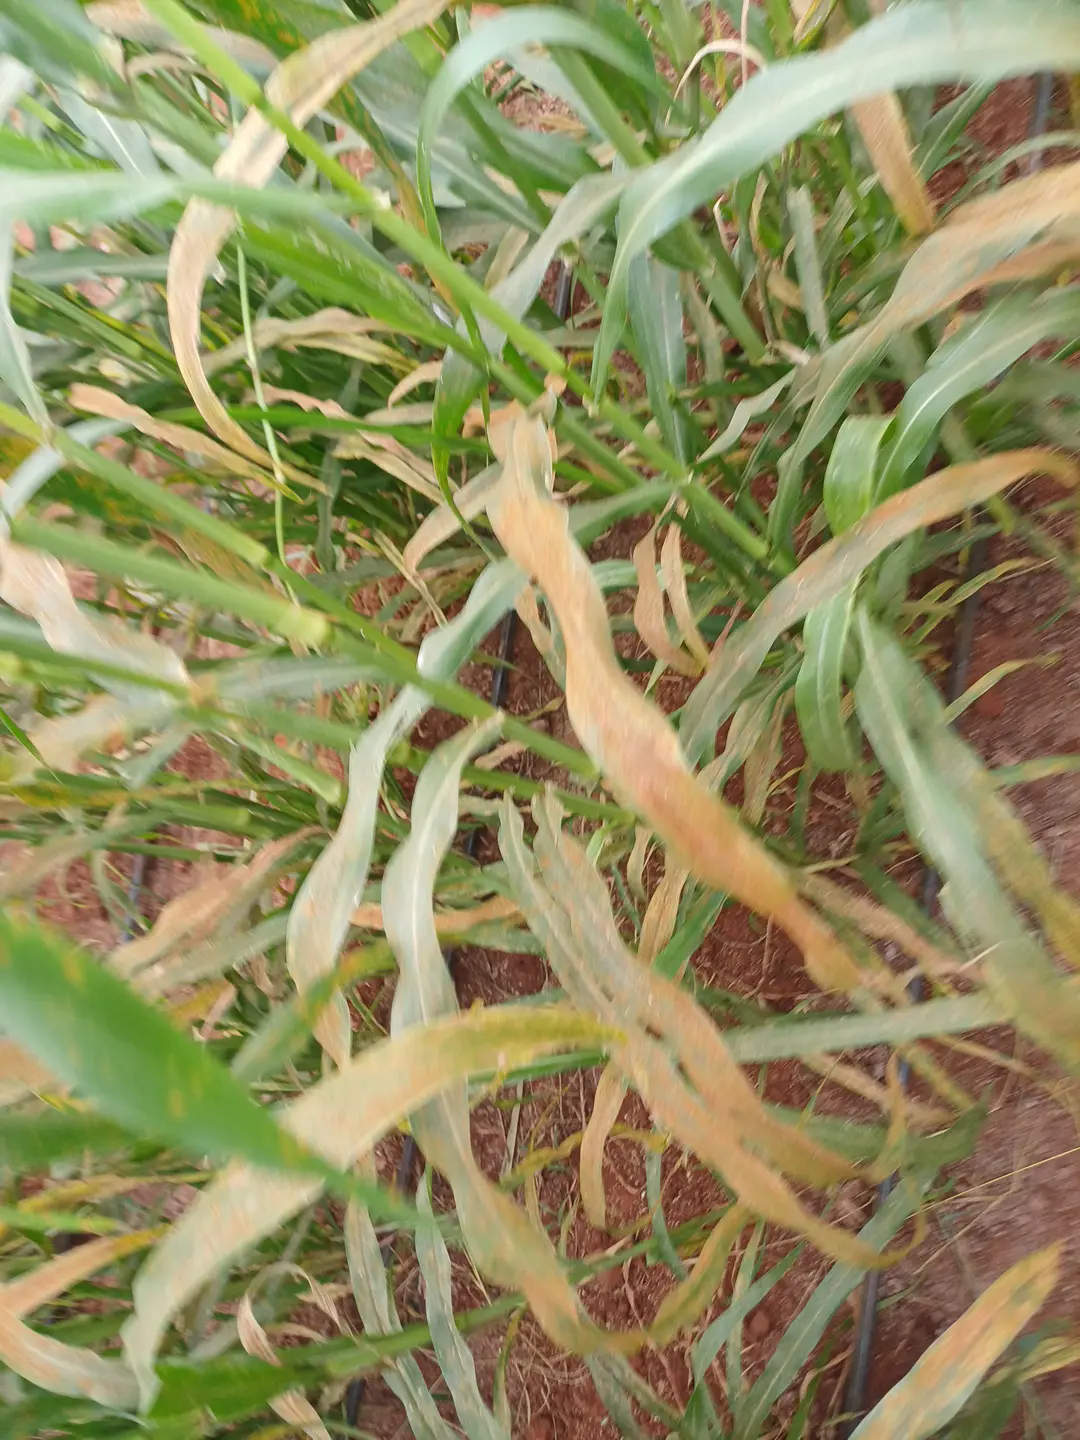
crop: pearl millet
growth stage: filling grain
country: Kenya
